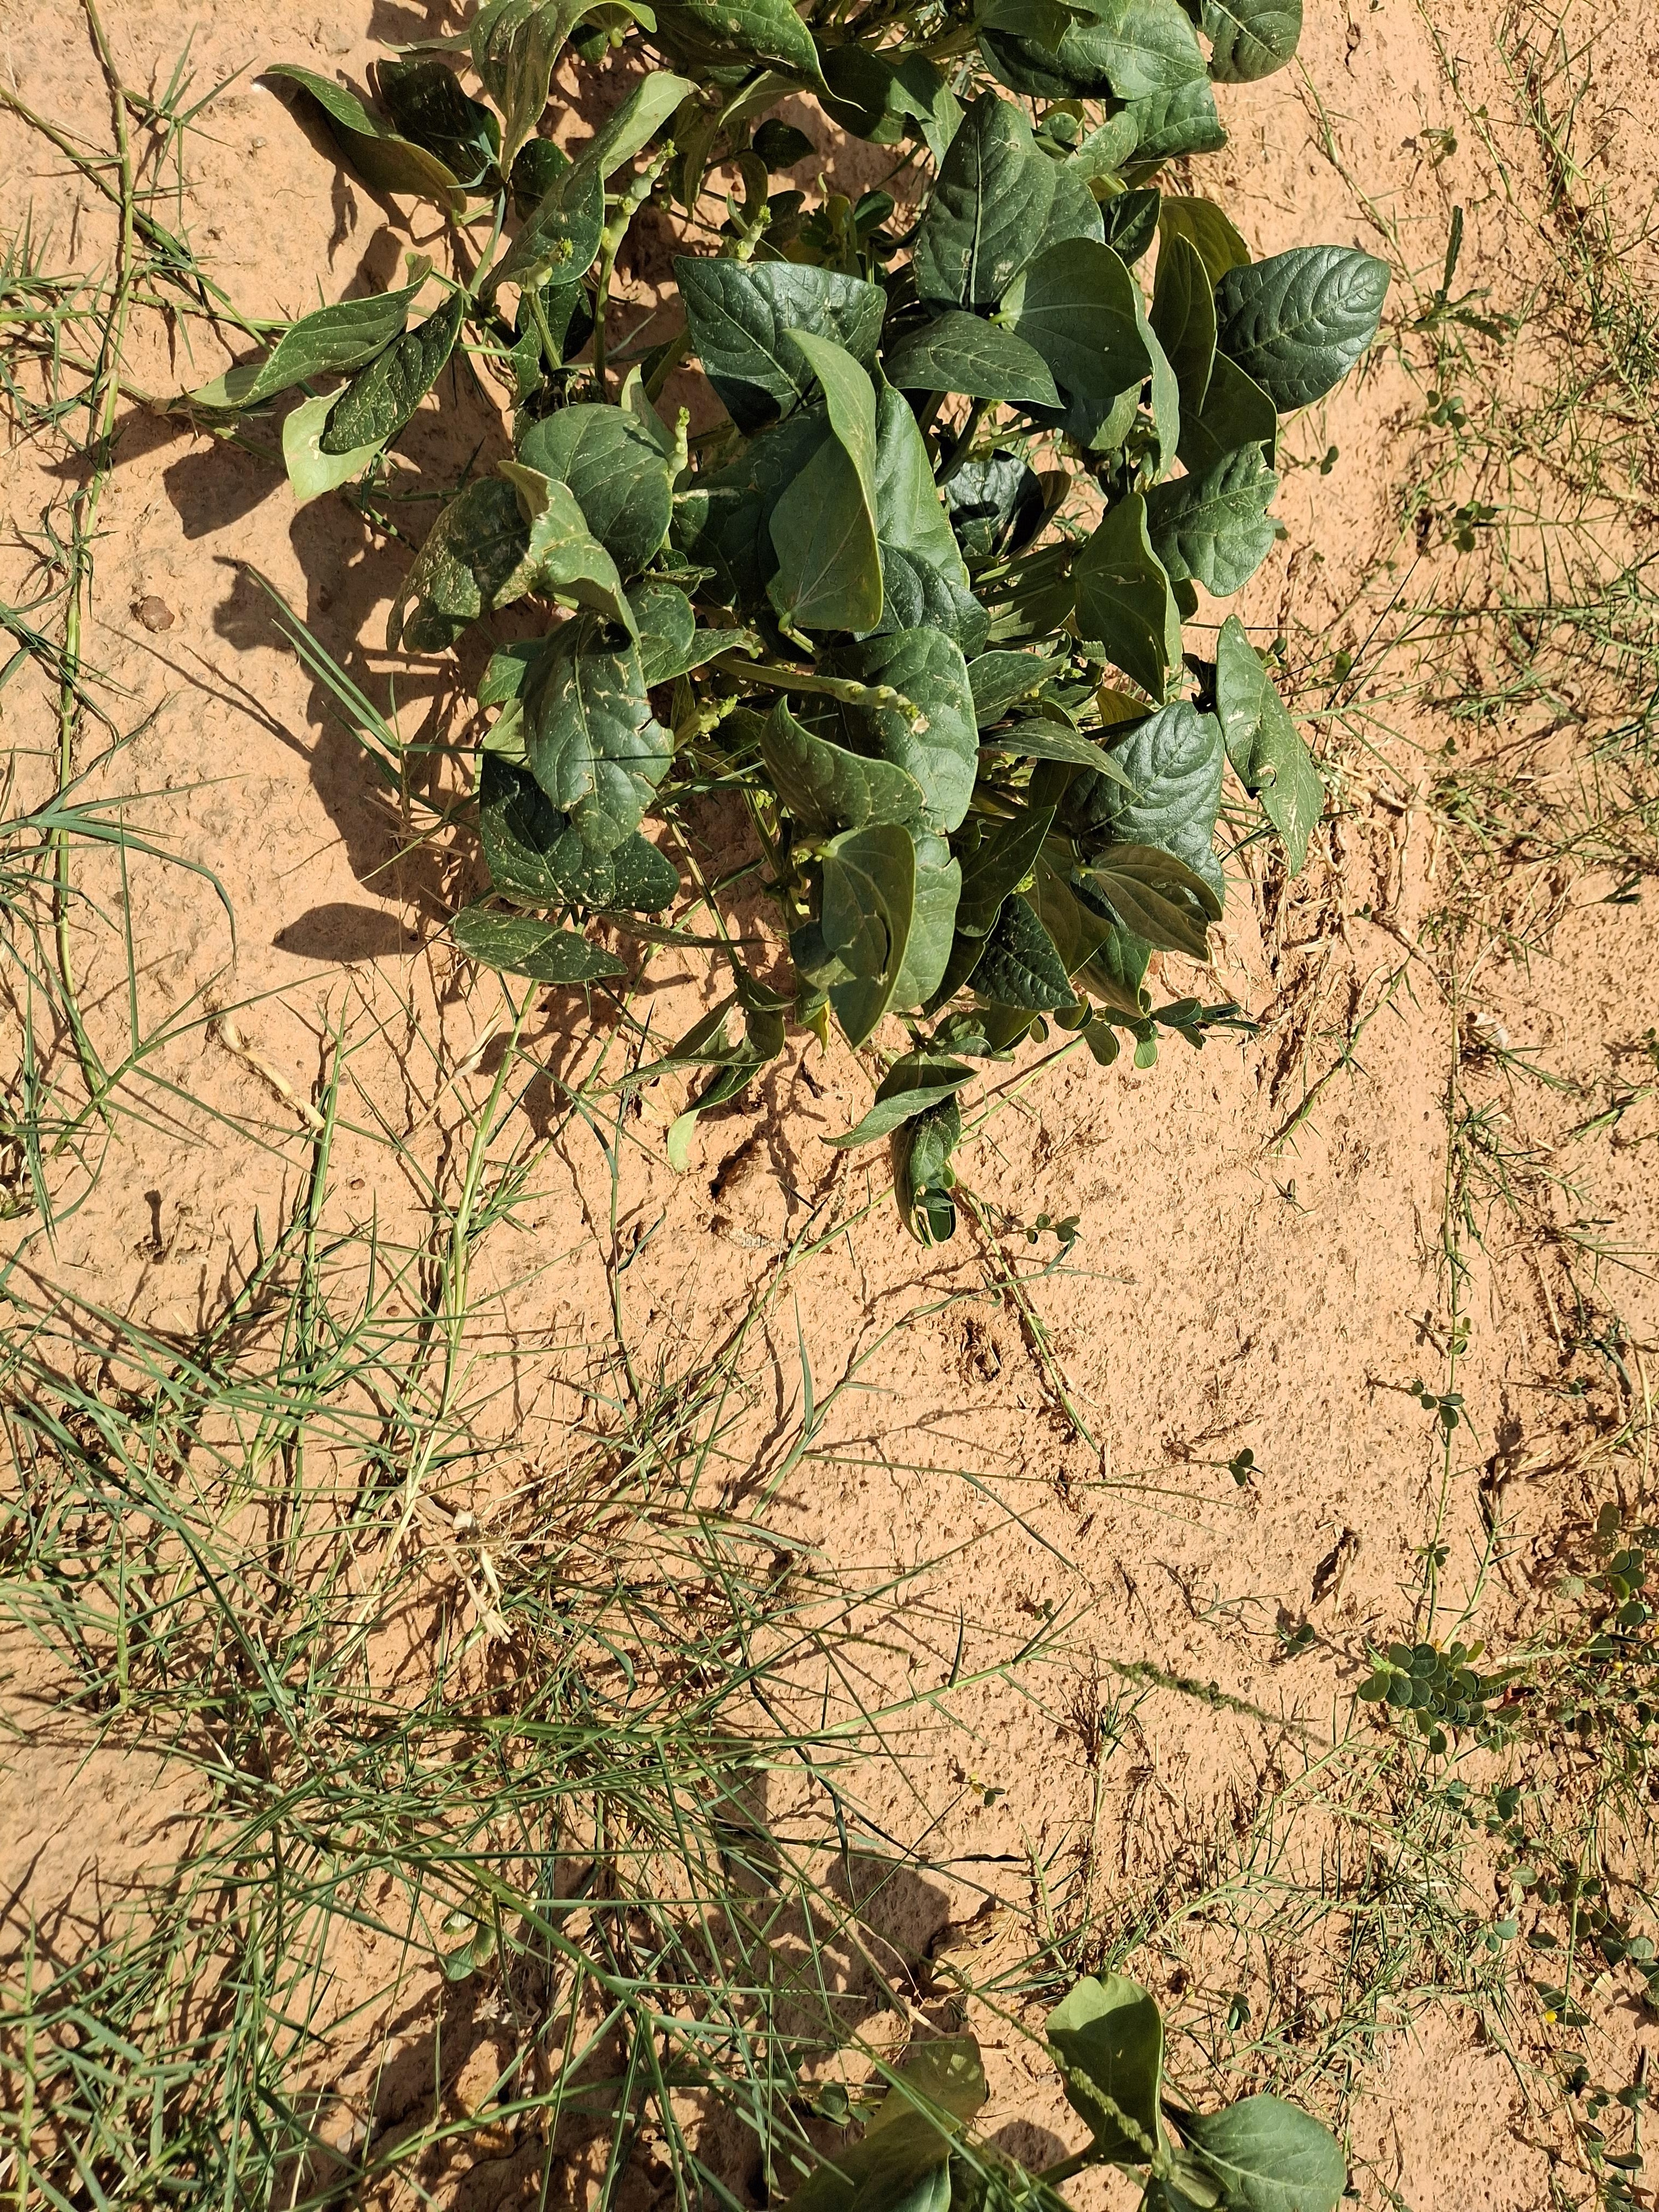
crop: cowpea
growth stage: harvest maturity
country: Nigeria
